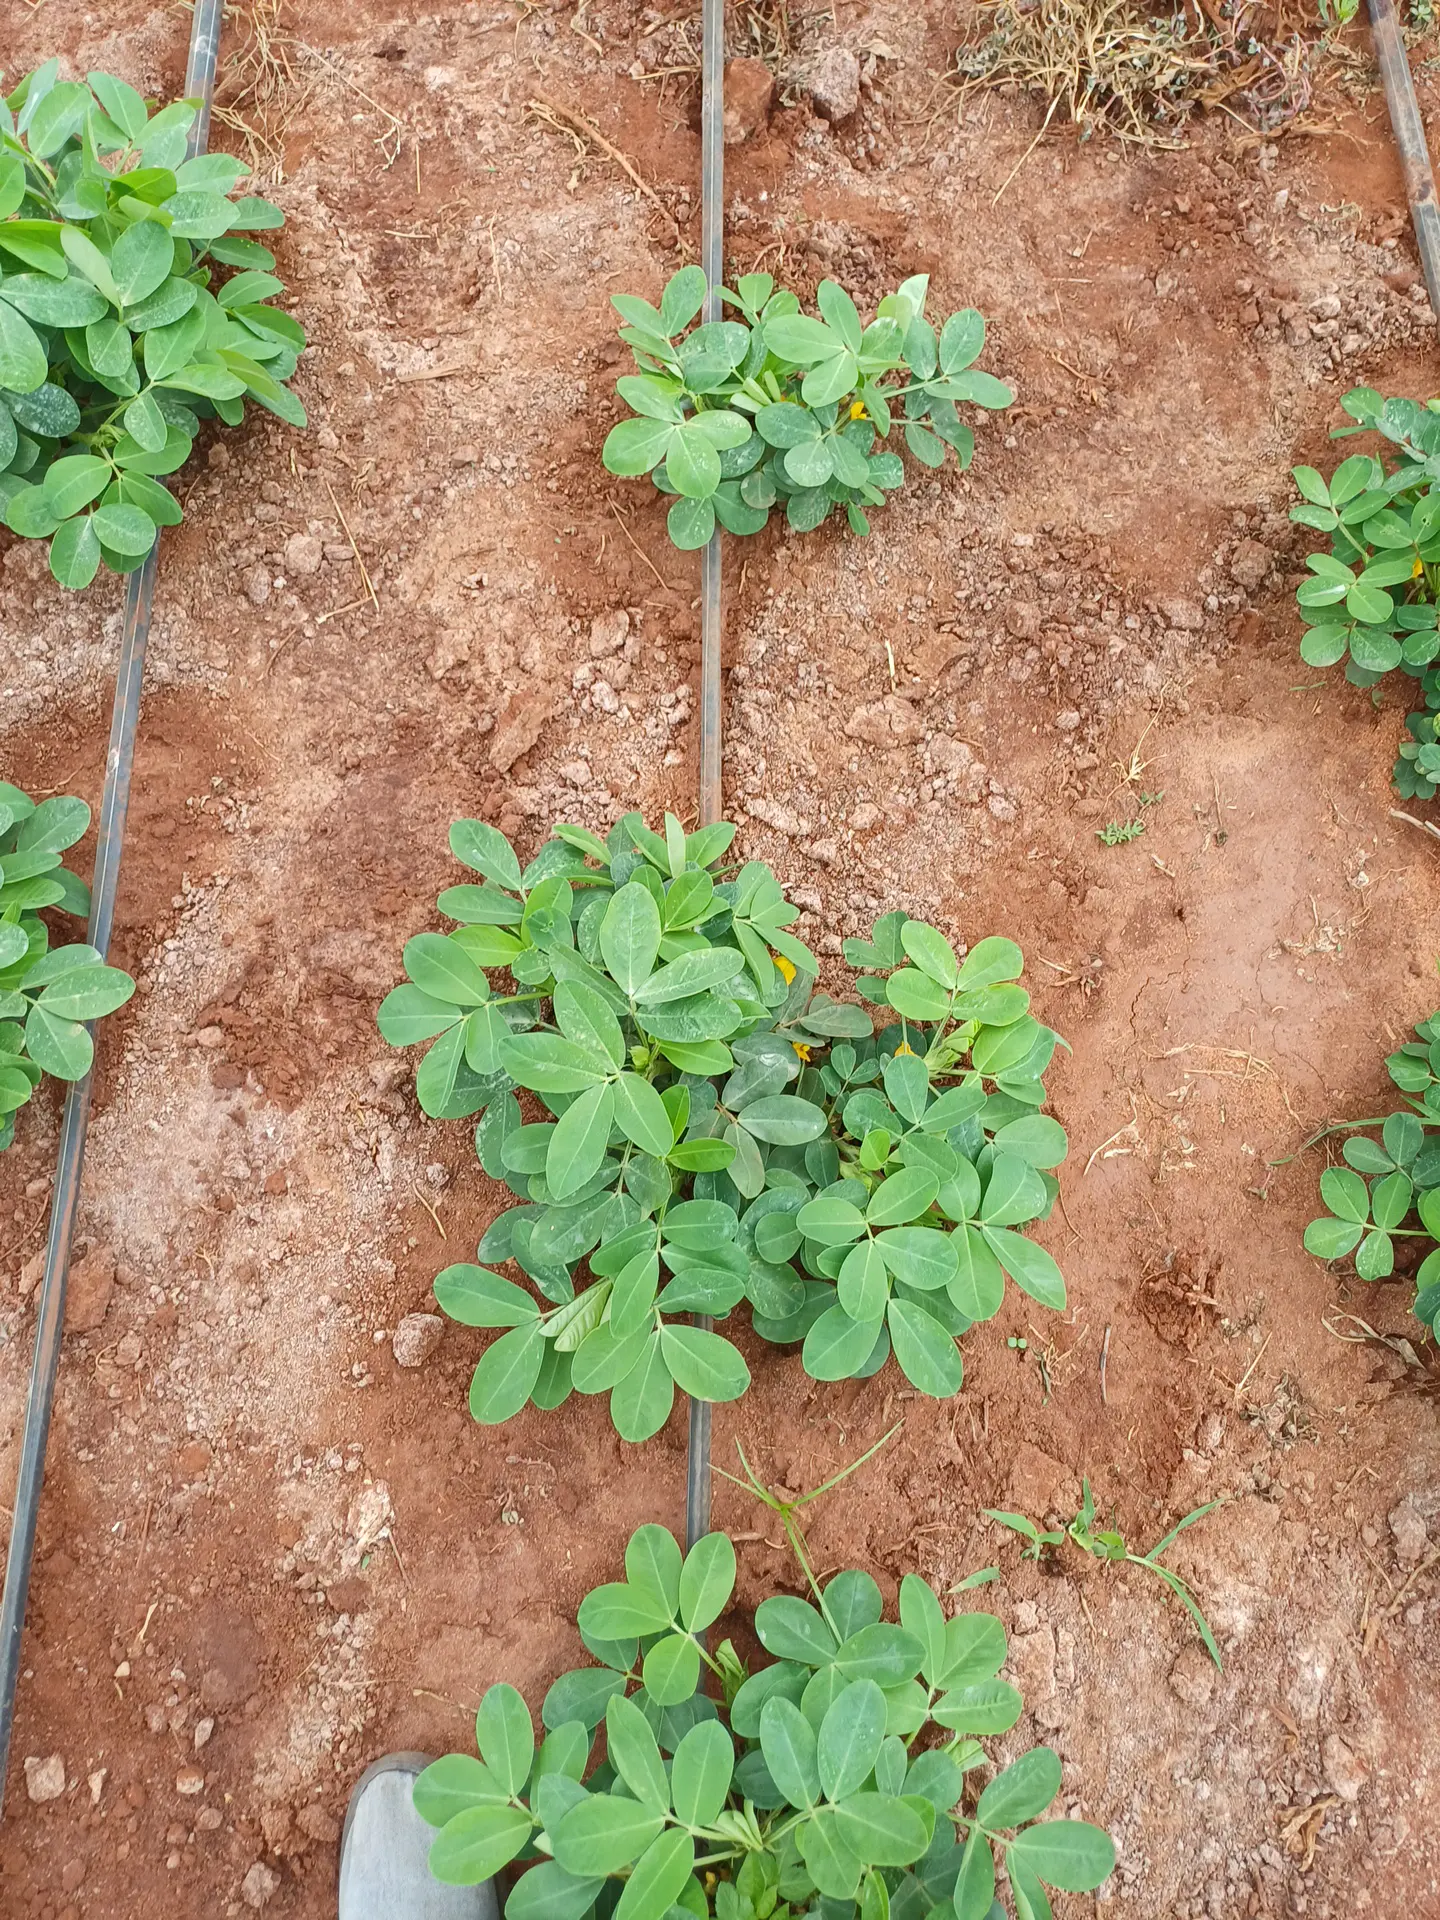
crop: groundnut
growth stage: vegetative
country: Kenya
